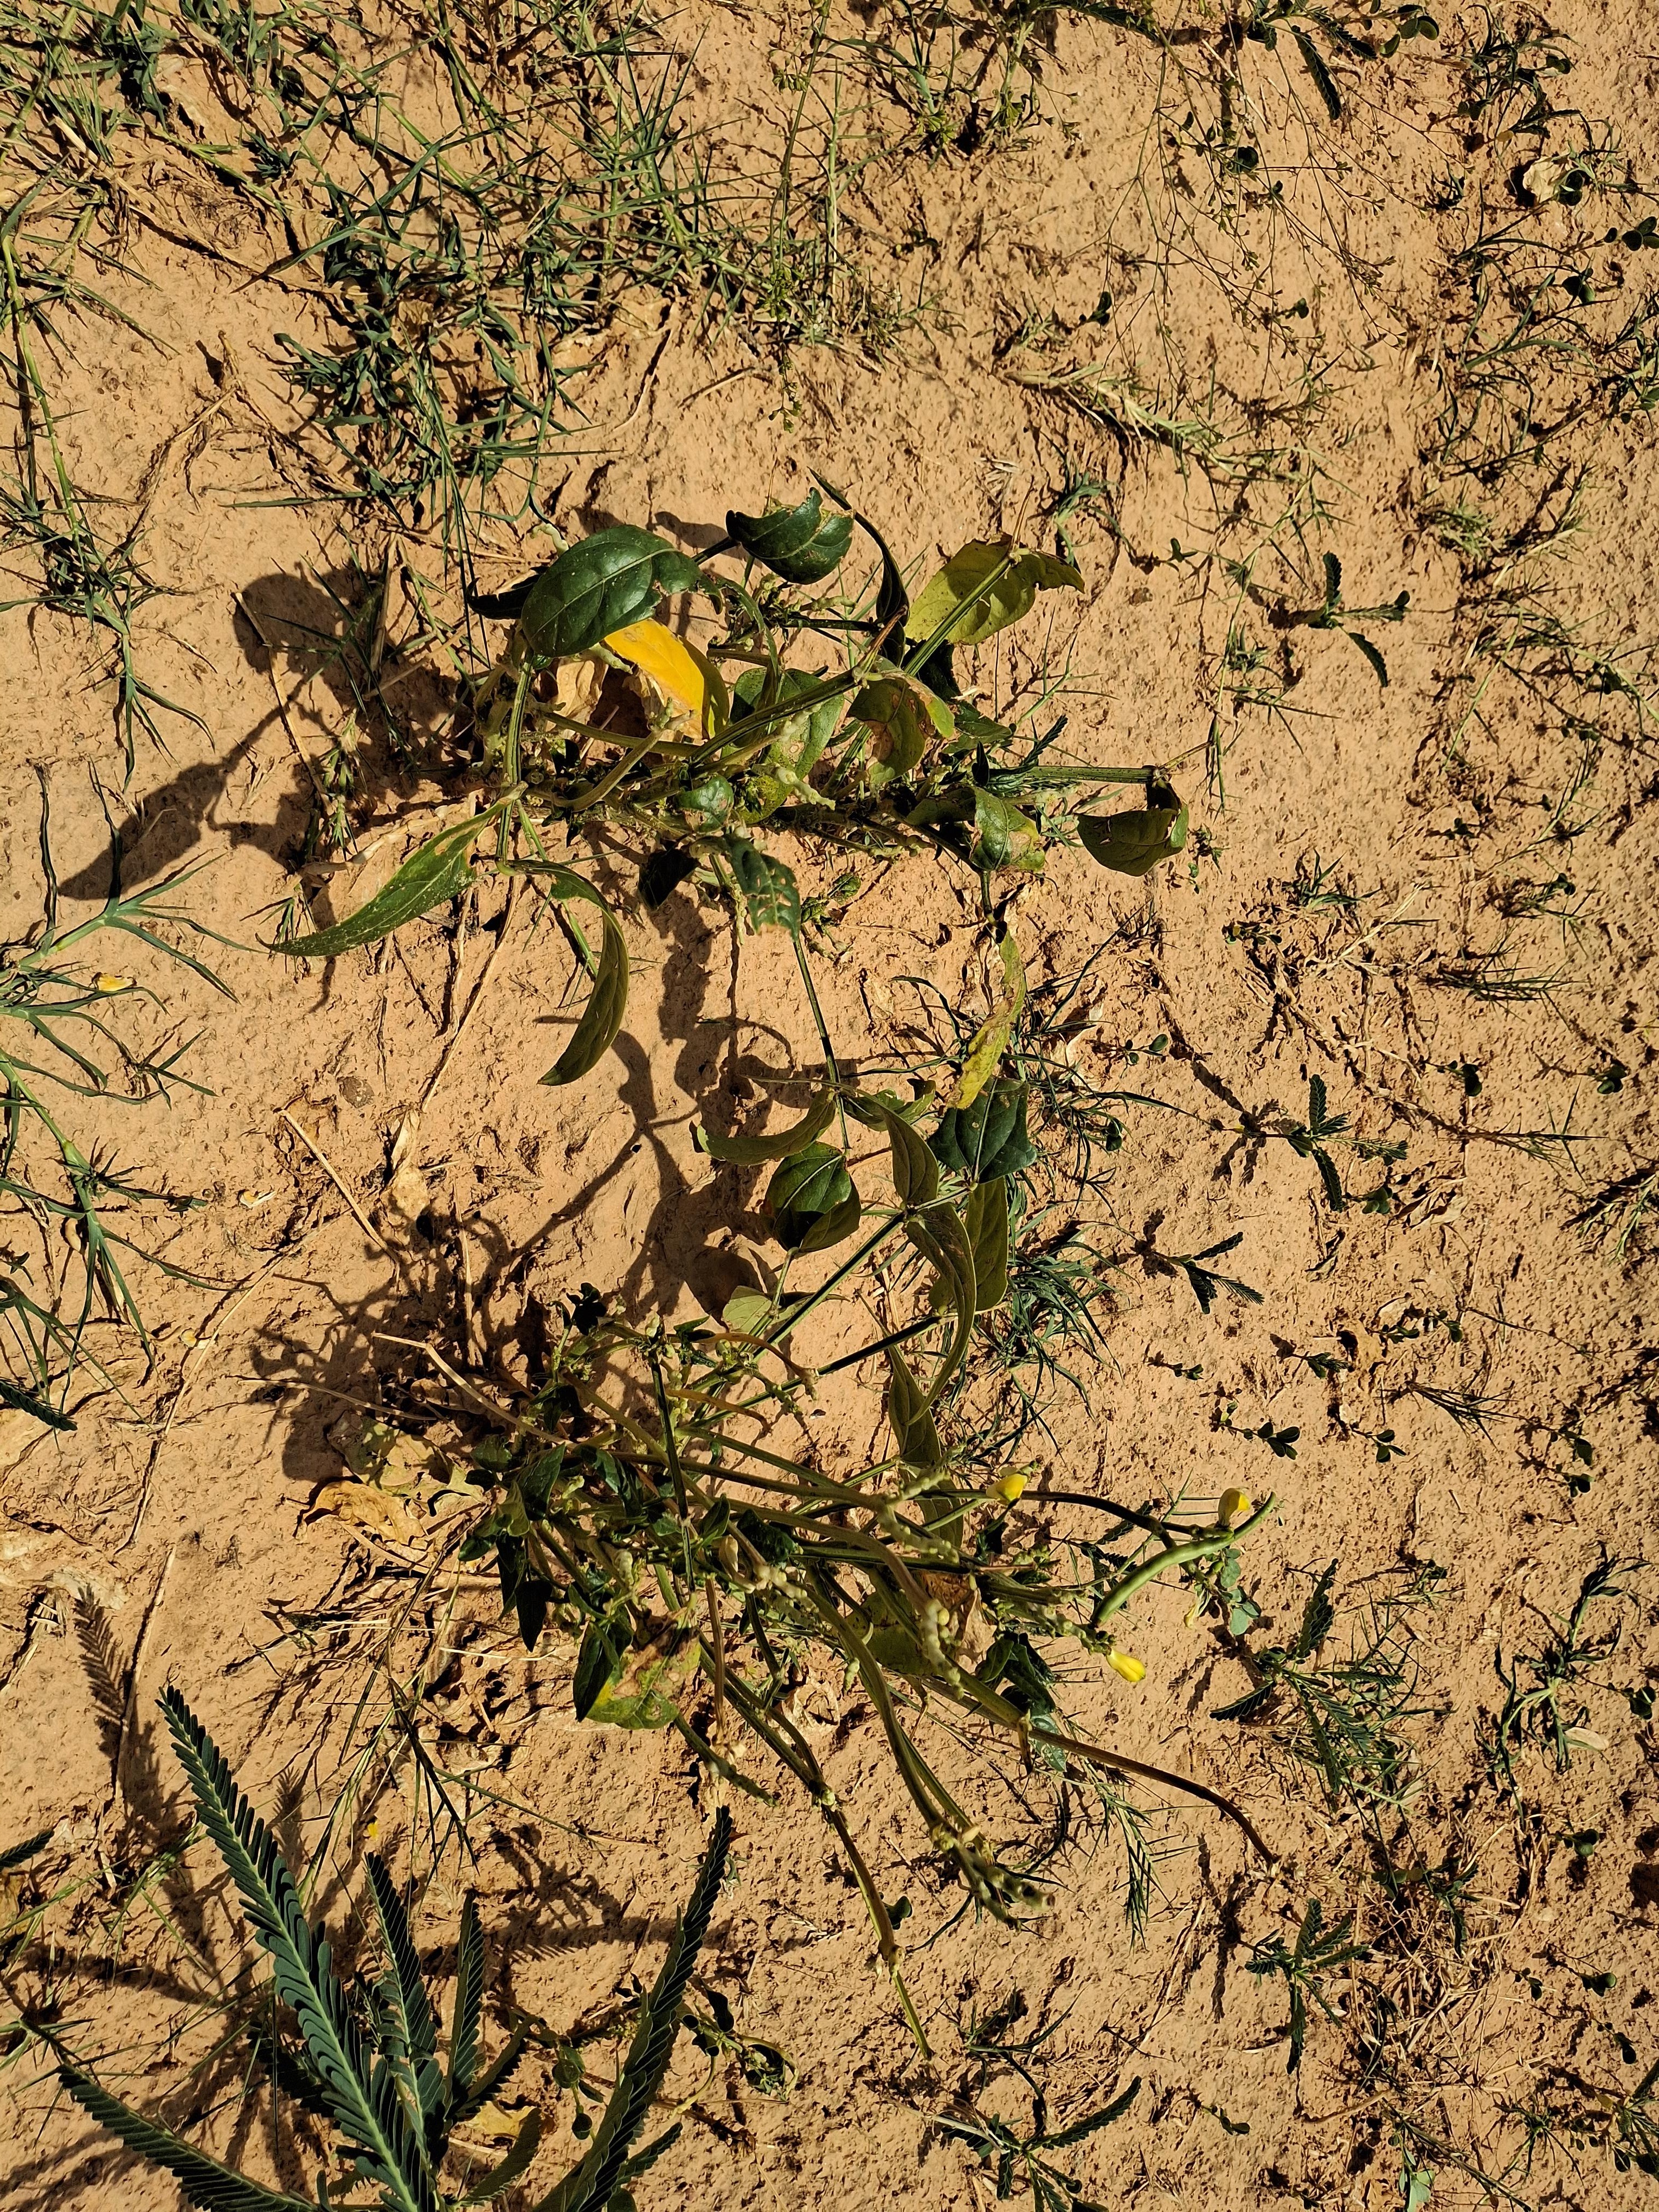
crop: cowpea
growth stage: harvest maturity
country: Nigeria
